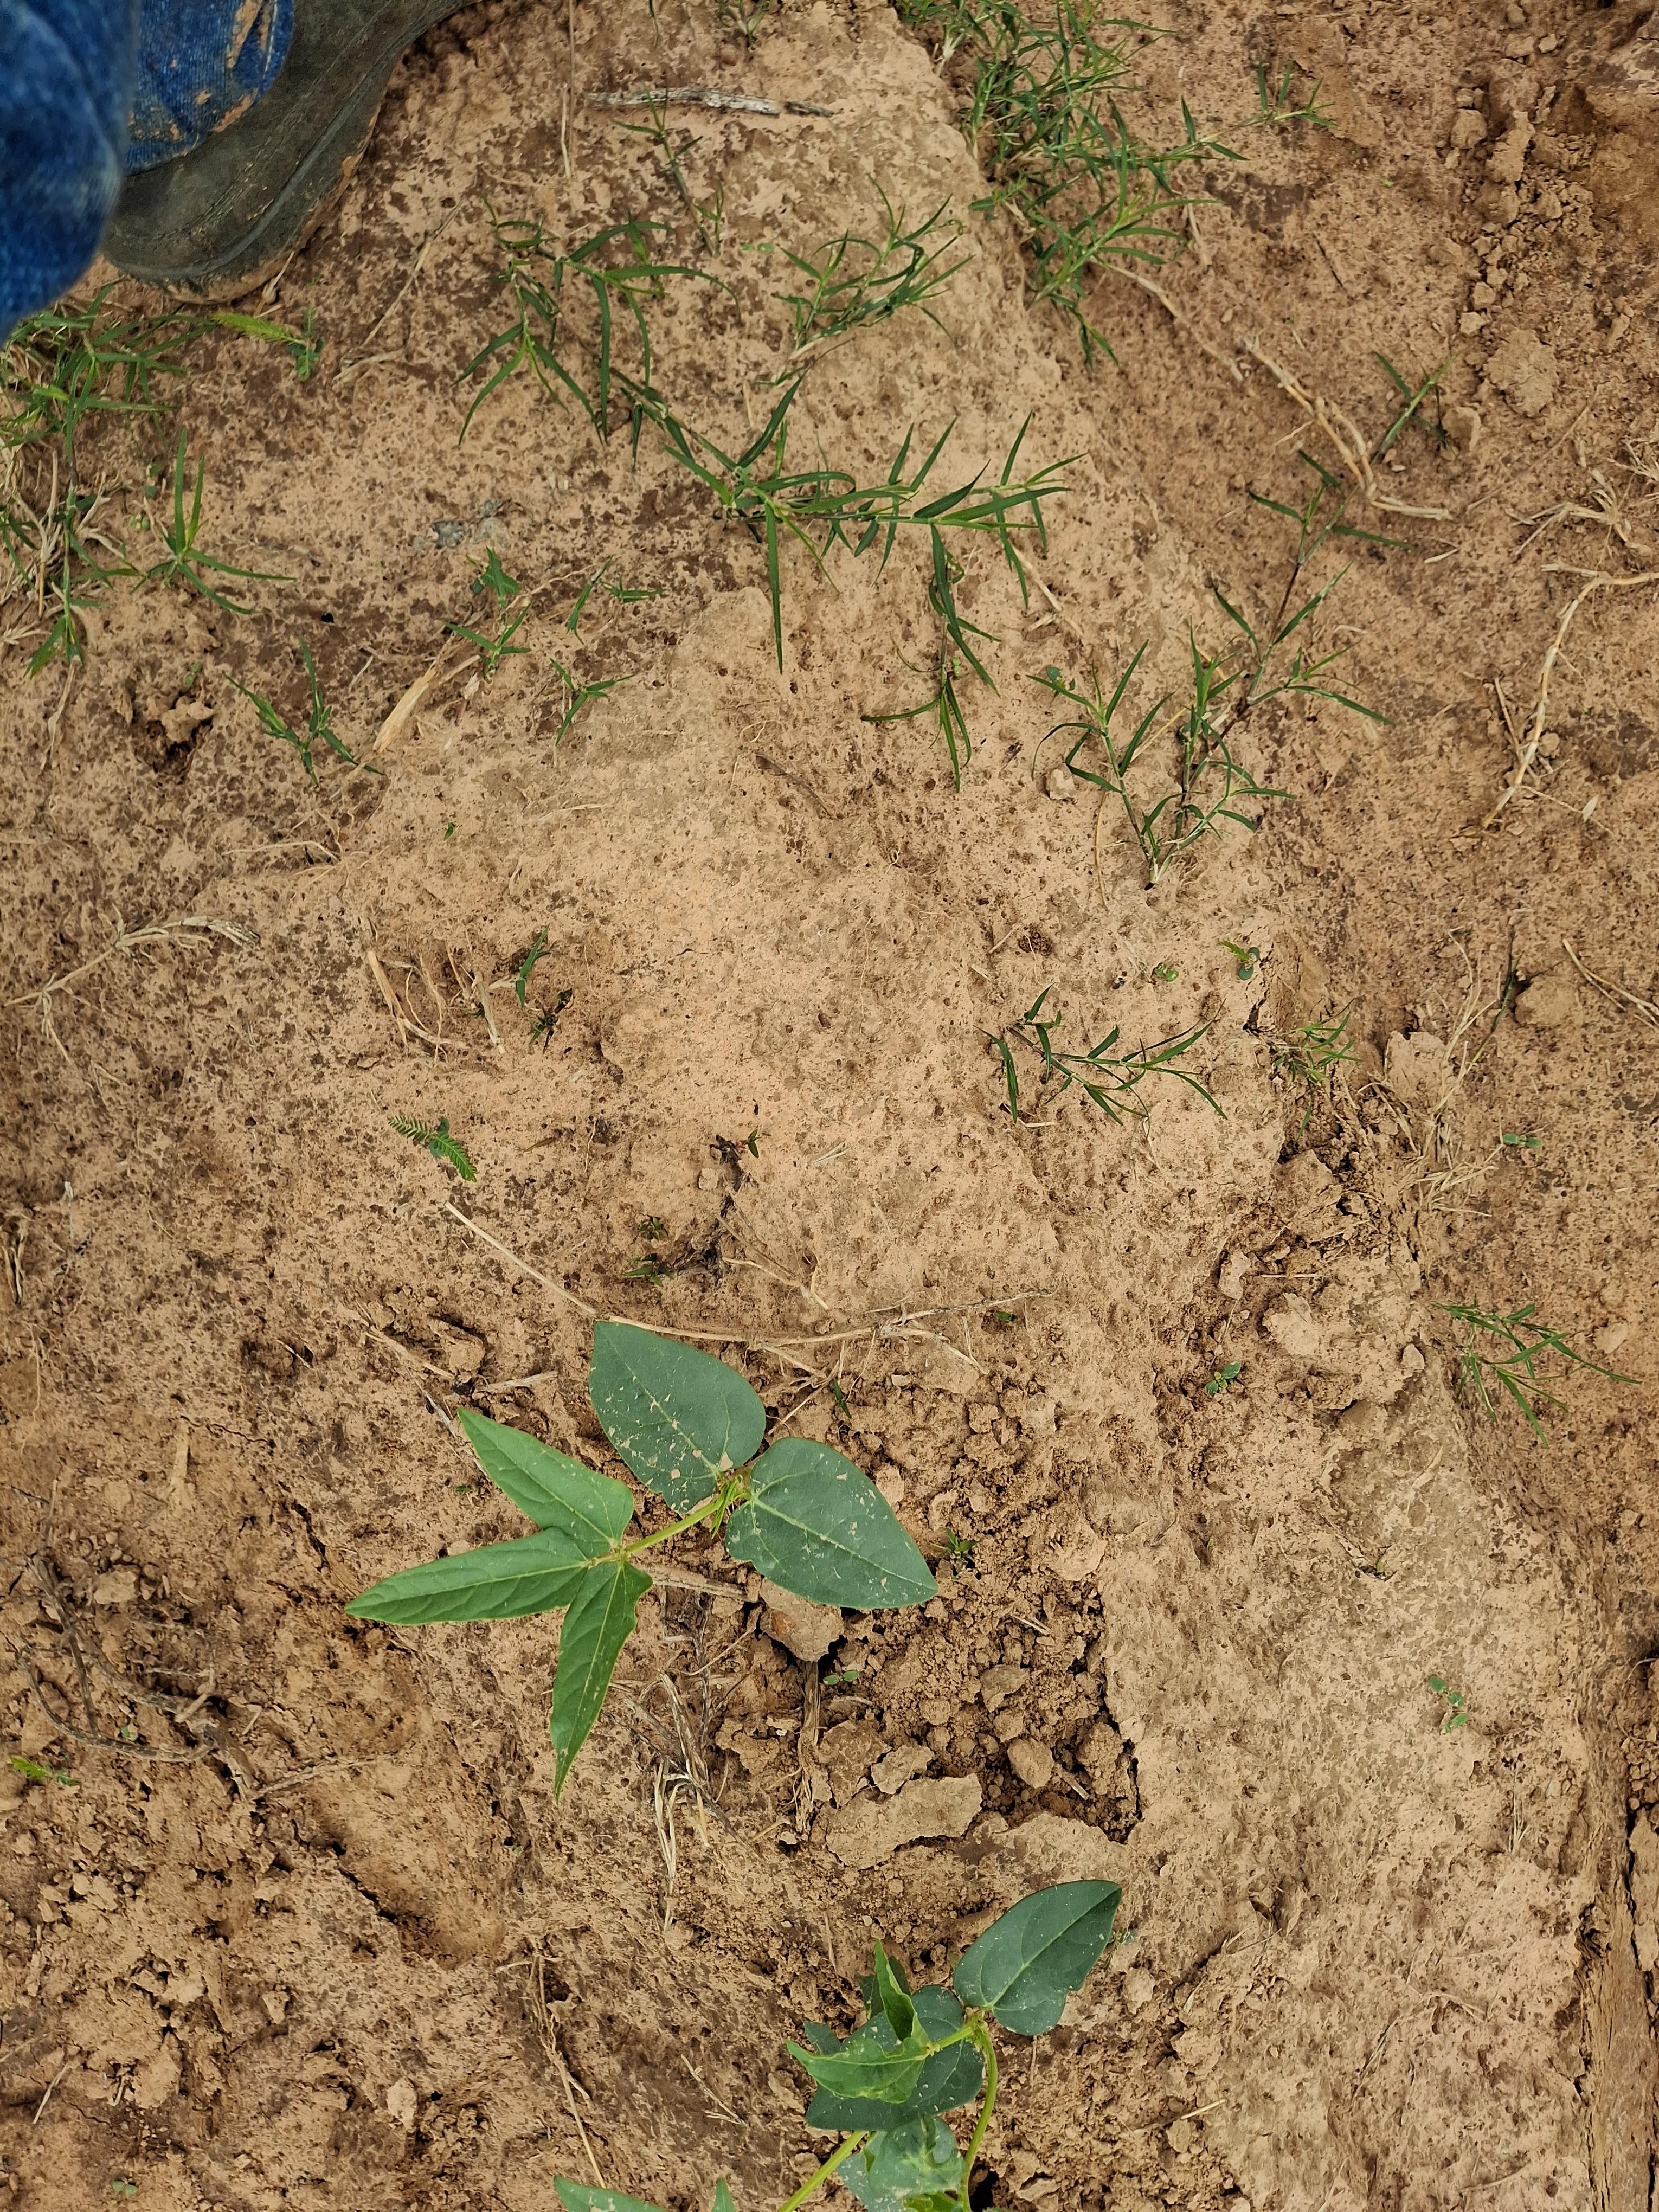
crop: cowpea
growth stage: emergence
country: Nigeria
